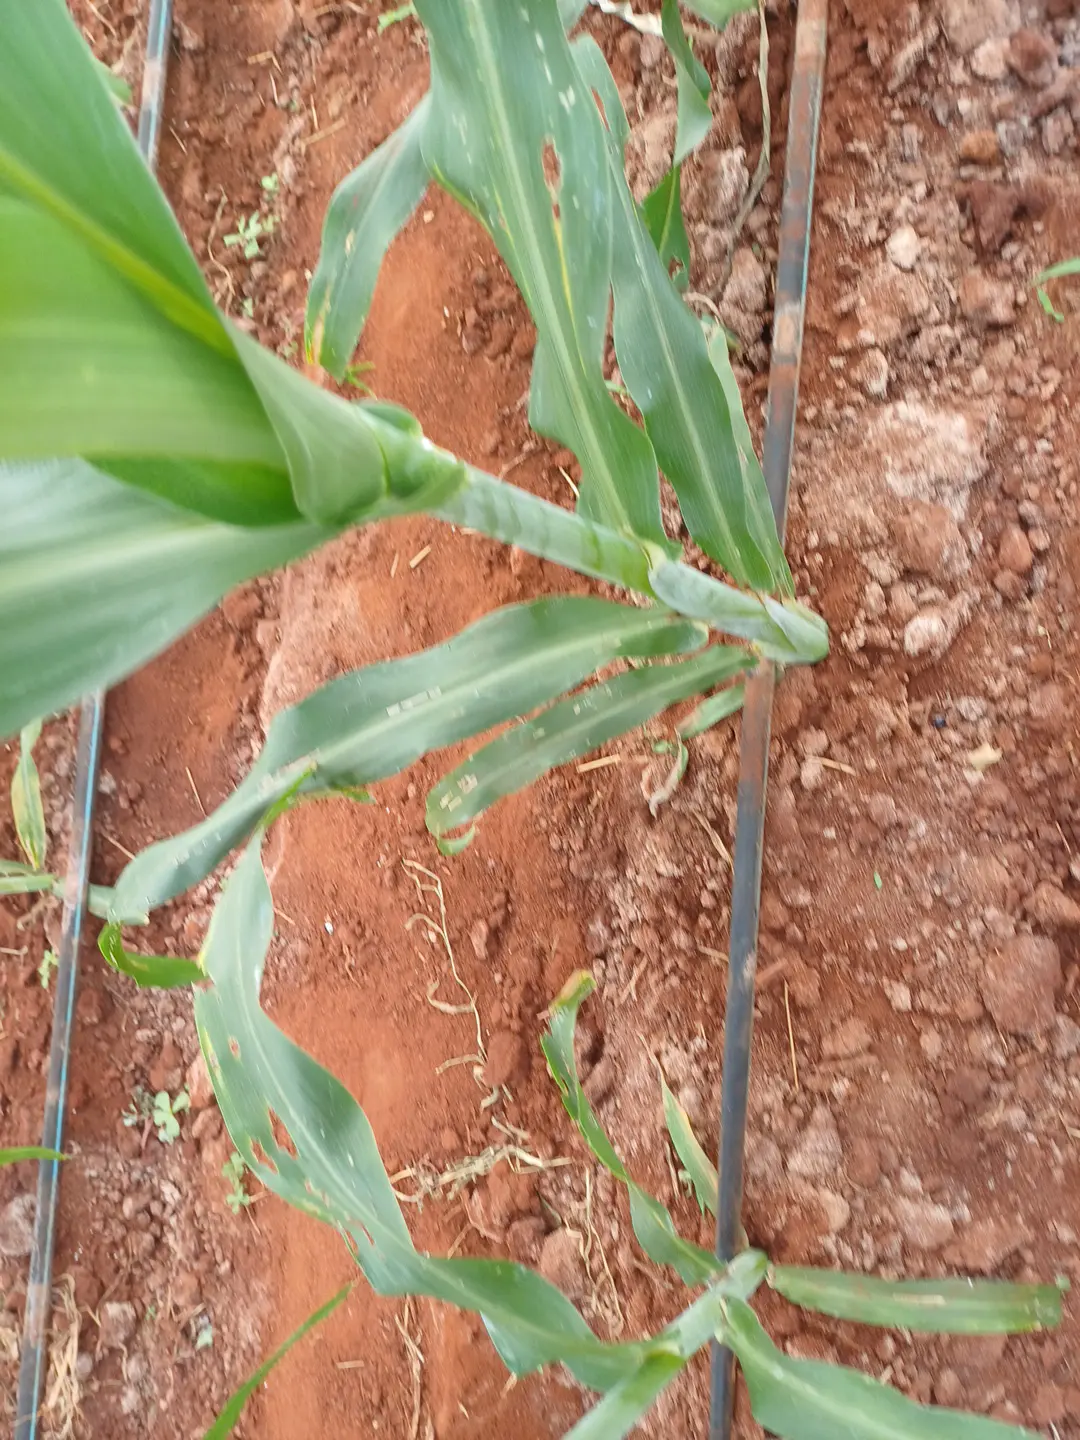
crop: sorghum
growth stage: elongation stem
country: Kenya
